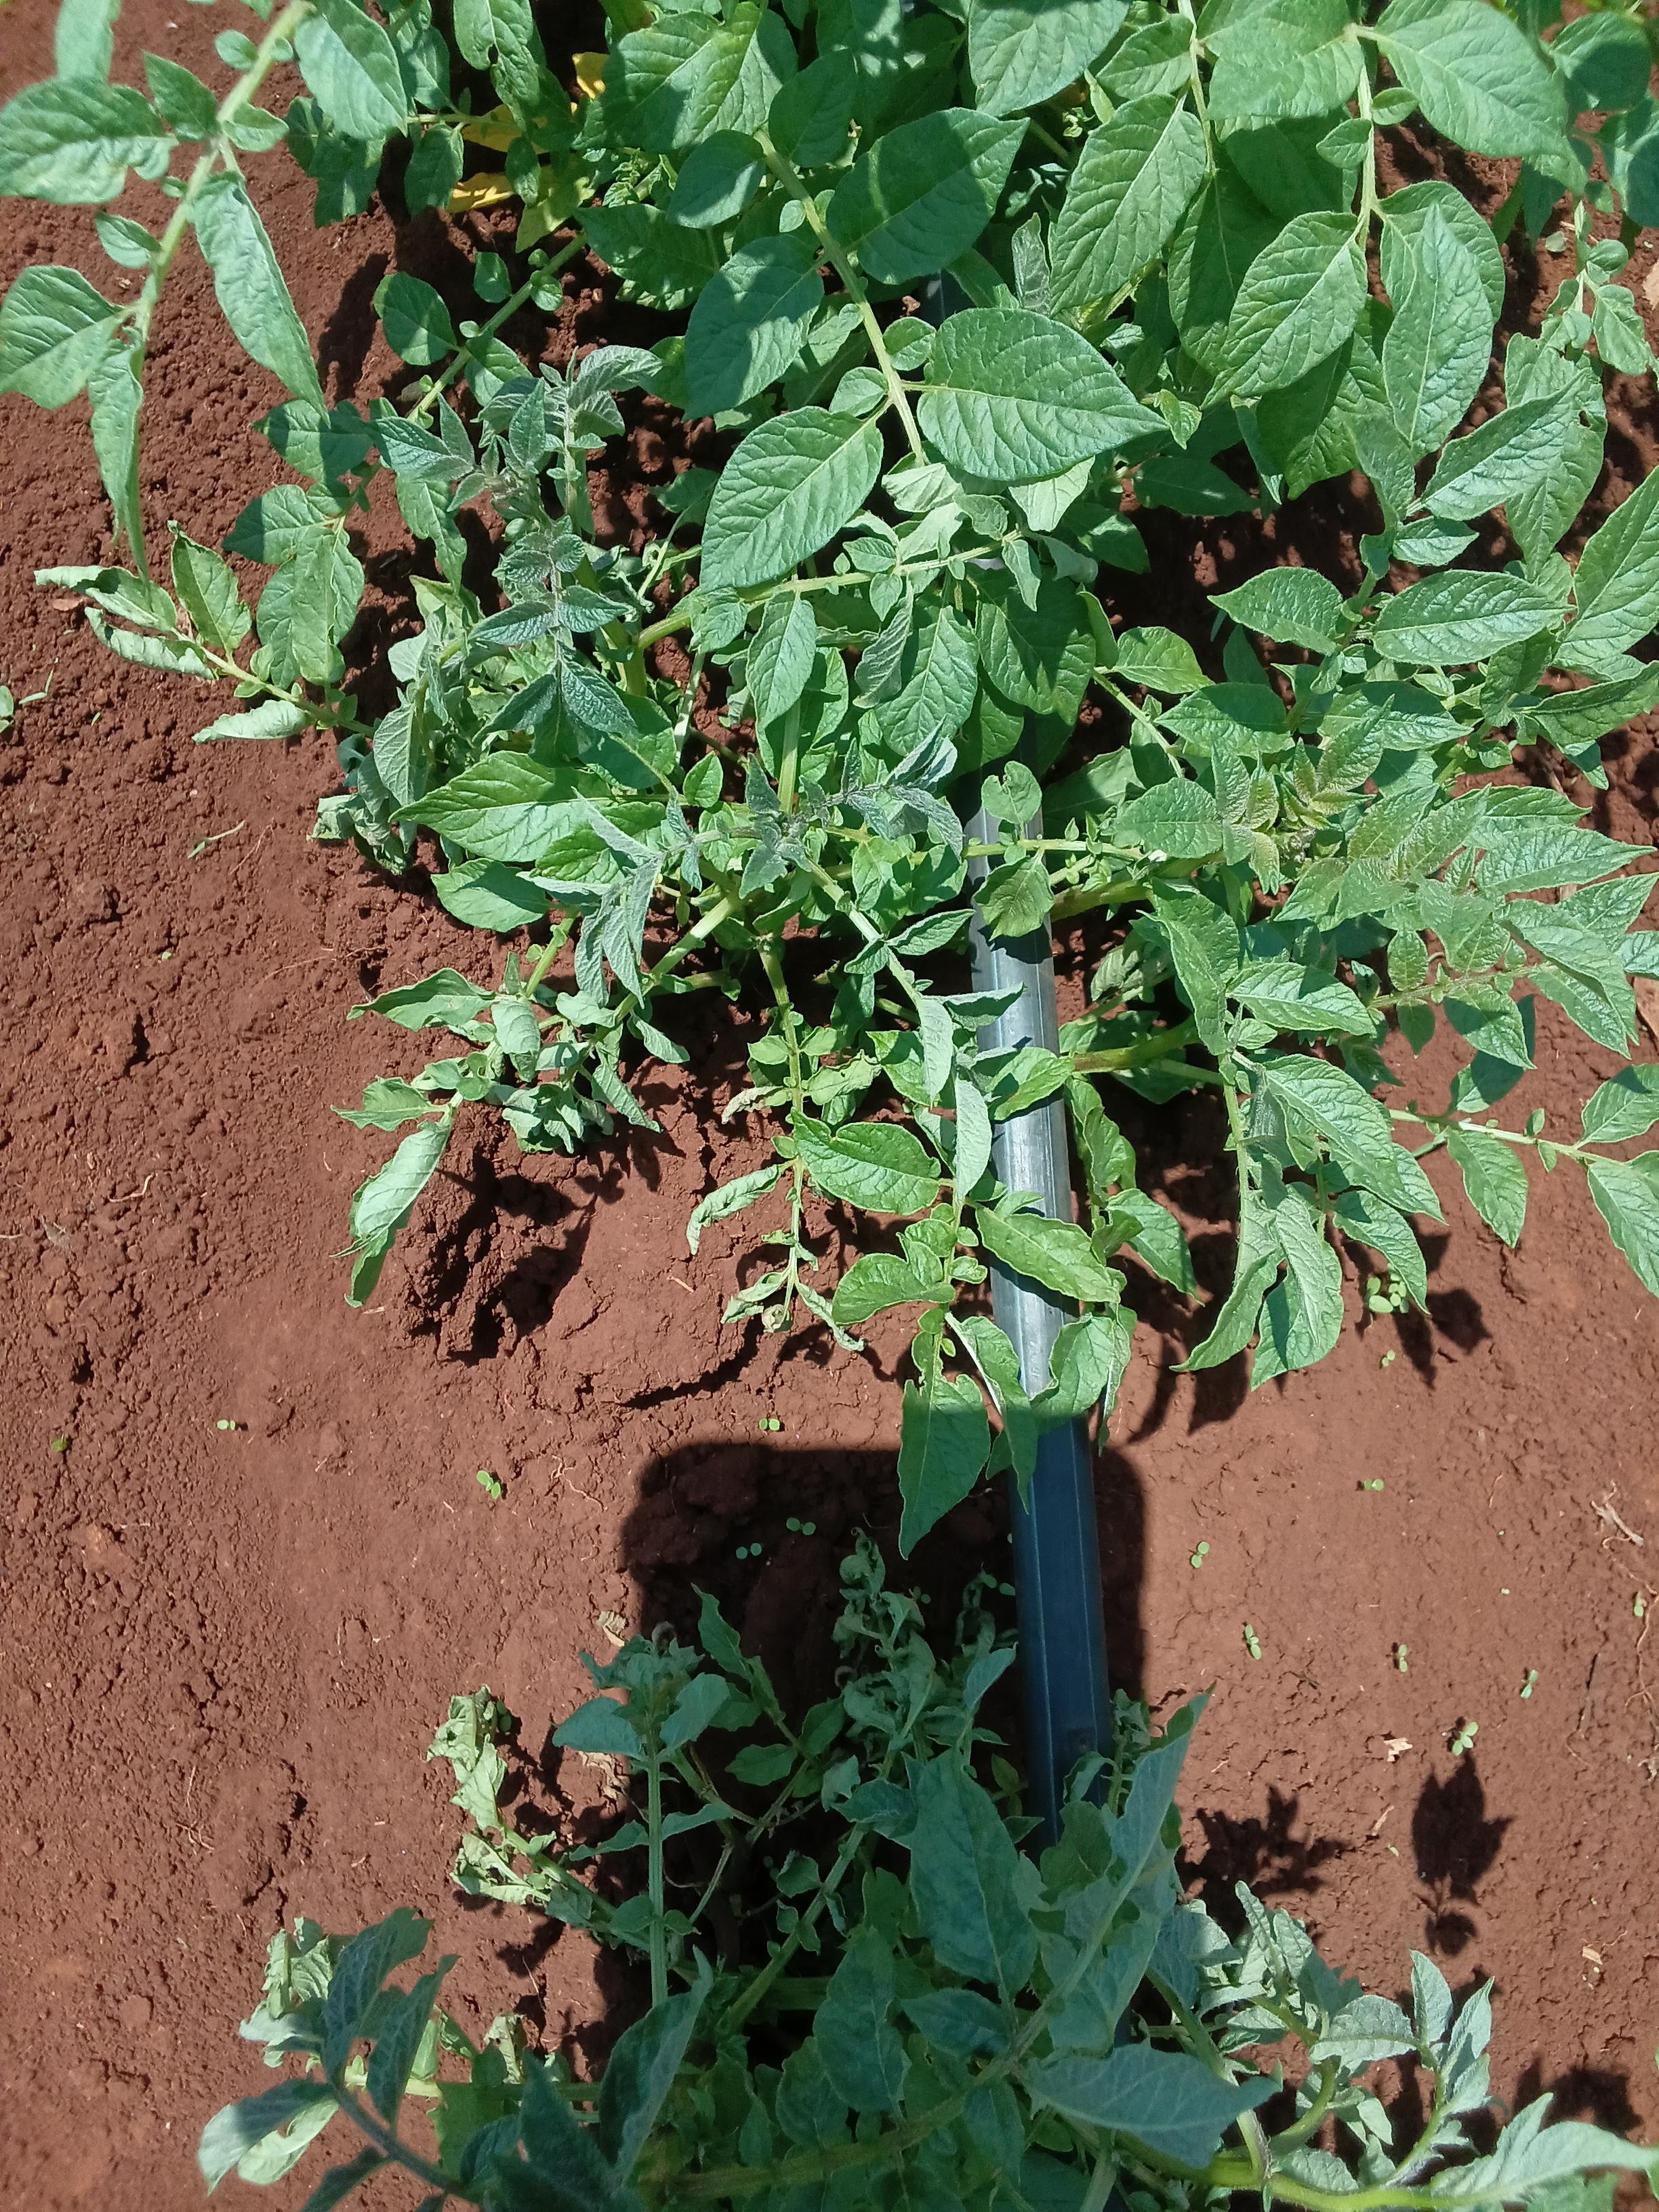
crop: potato
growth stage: vegetative
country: Kenya
